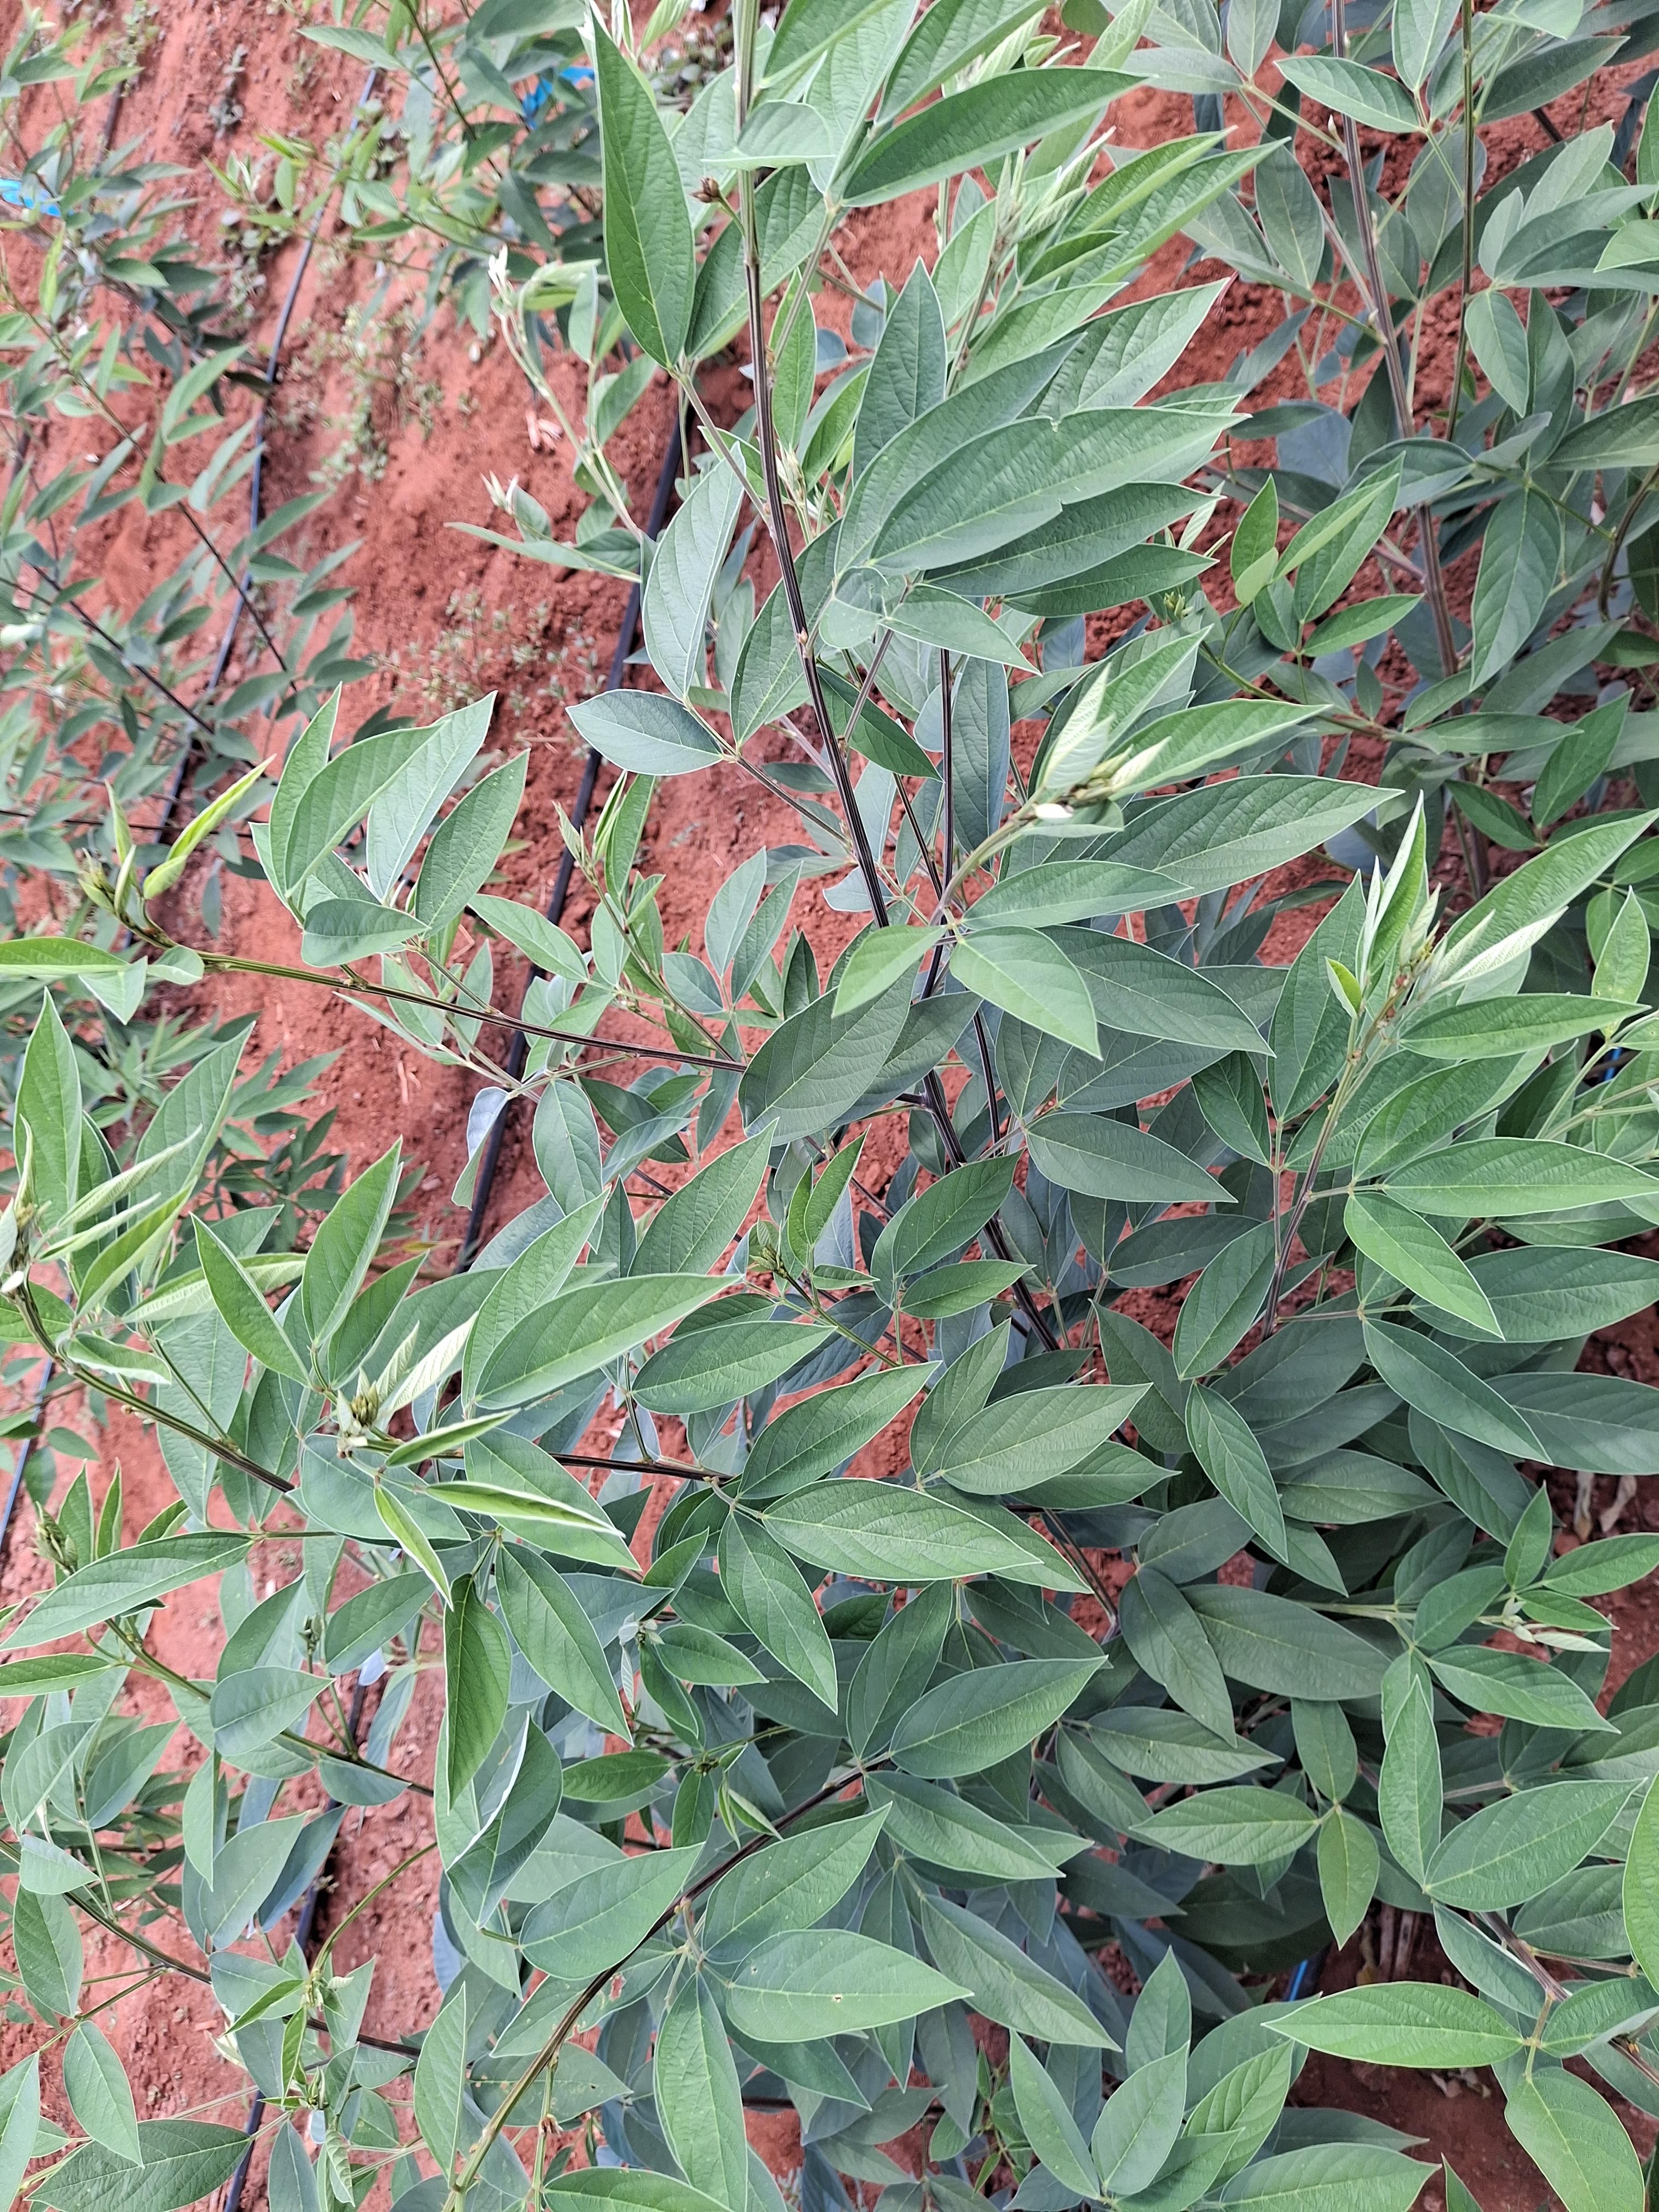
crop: pigeonpea
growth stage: vegetative
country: Kenya
